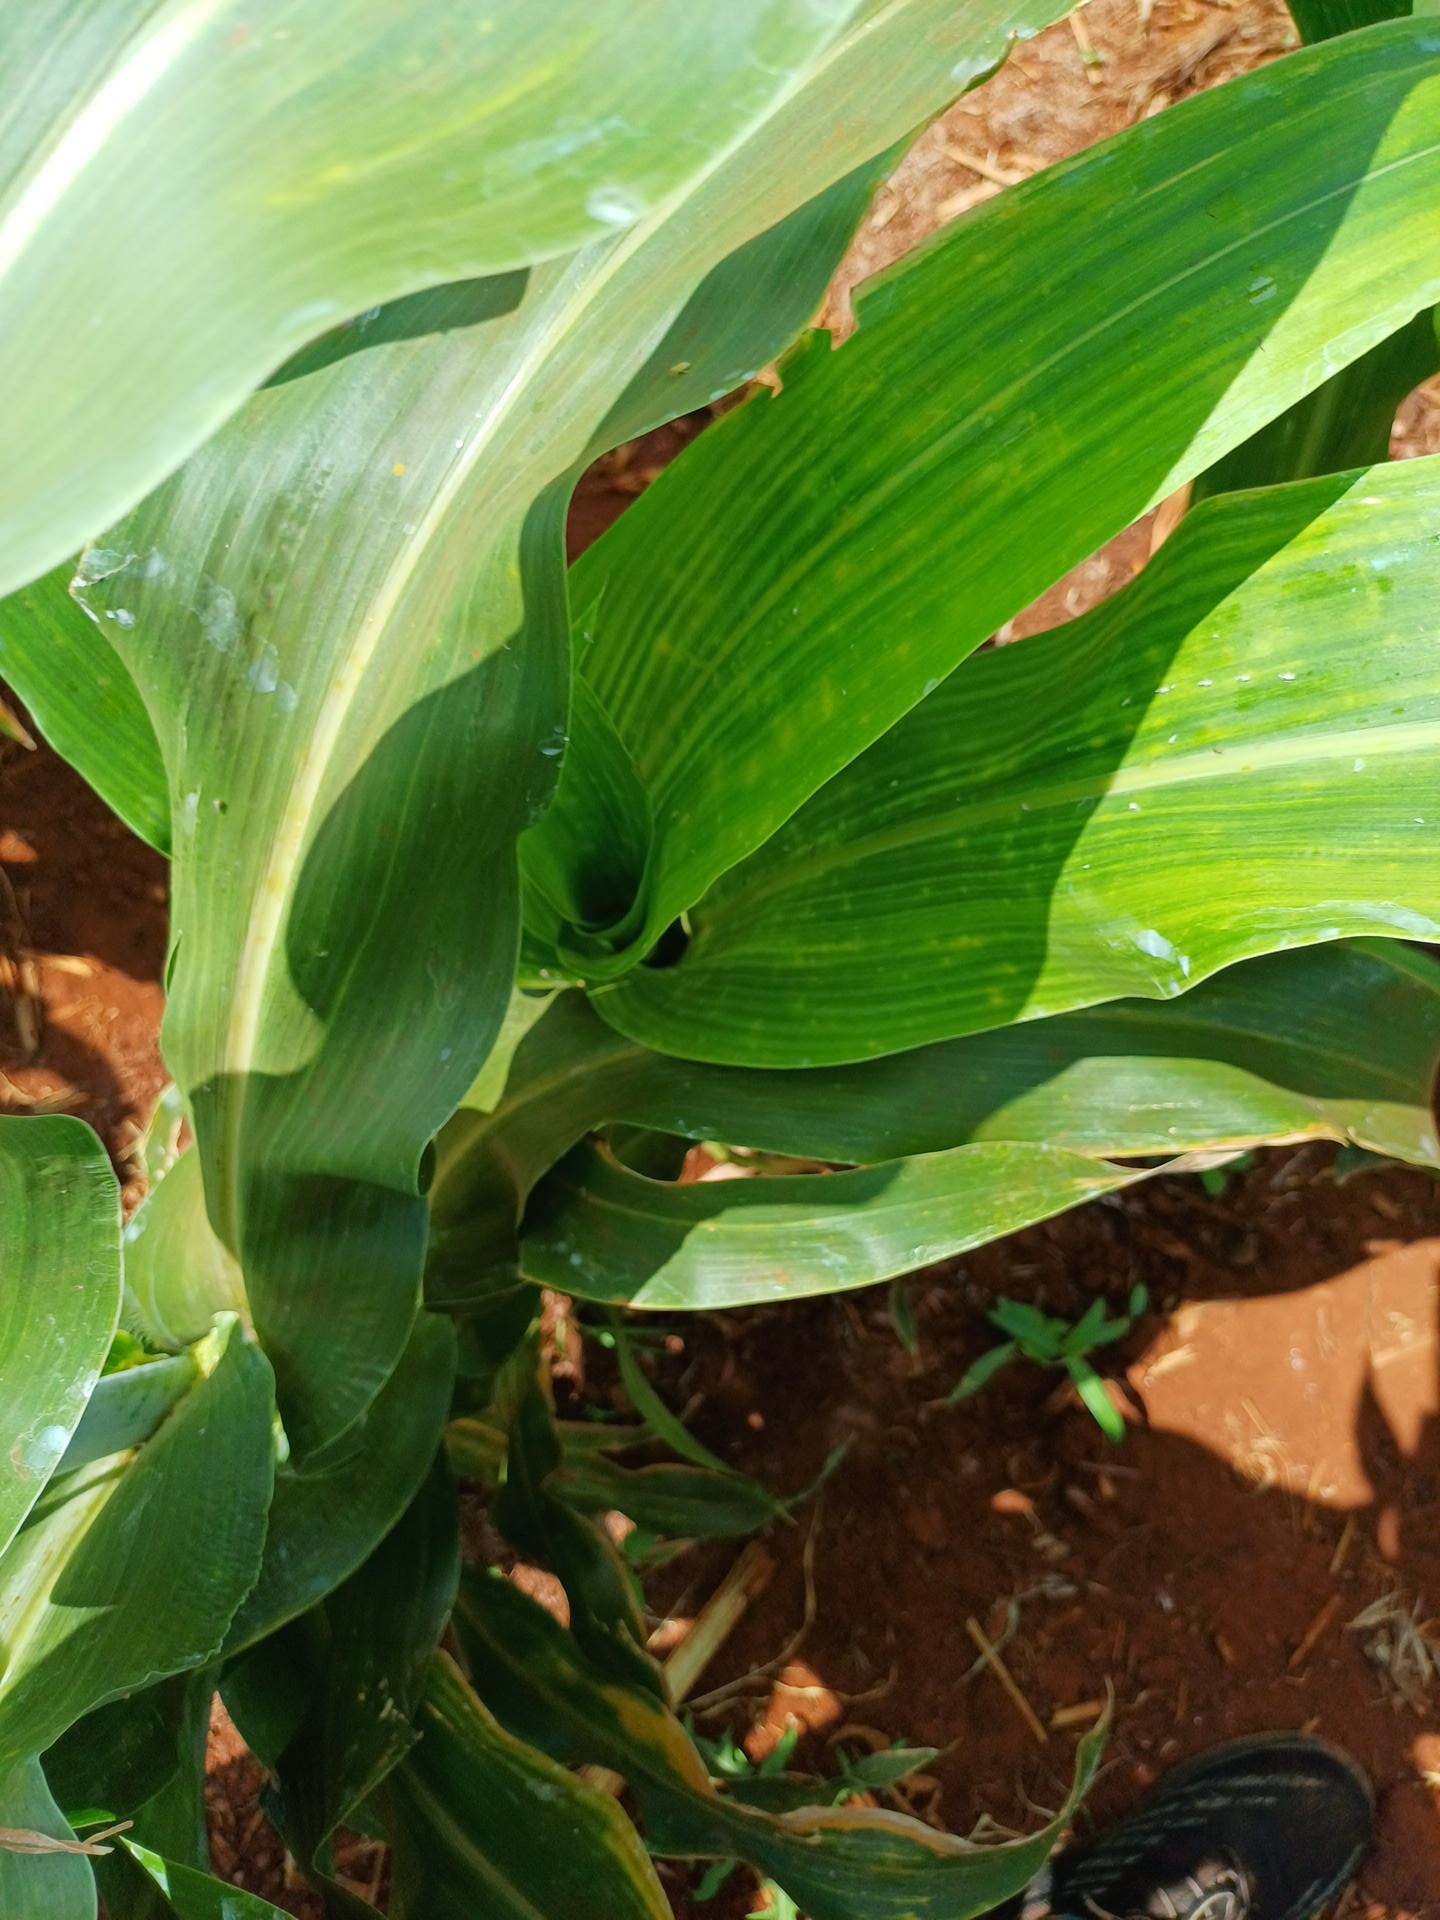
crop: sorghum
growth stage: vegetative
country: Kenya
